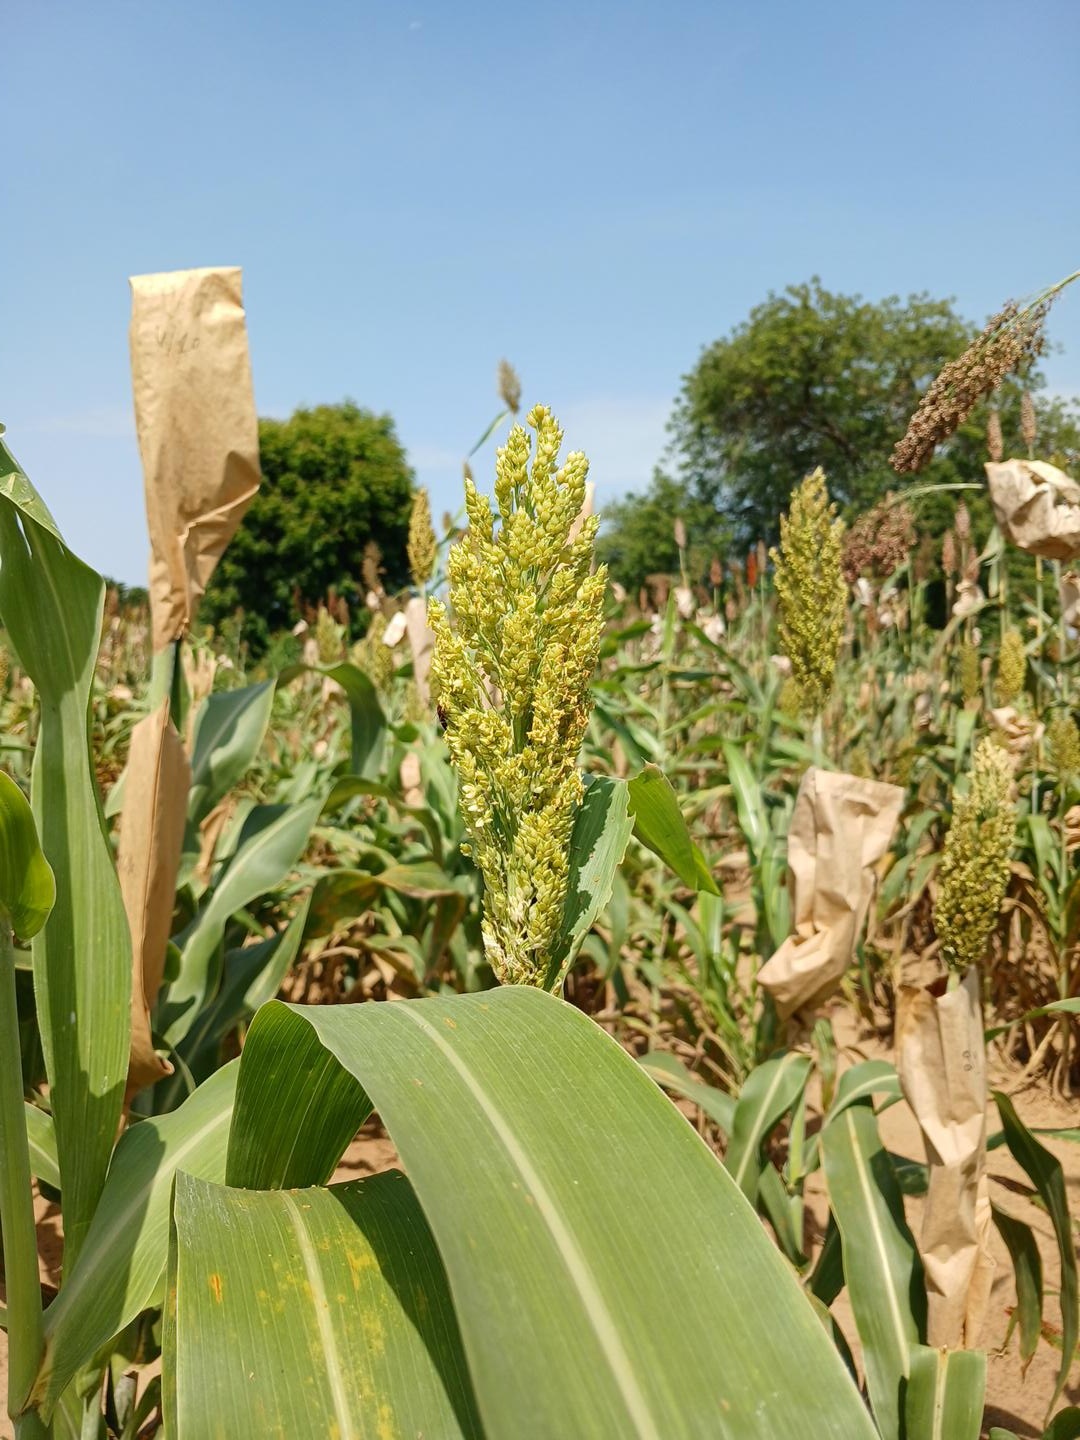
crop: sorghum
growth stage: flowering
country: Senegal
